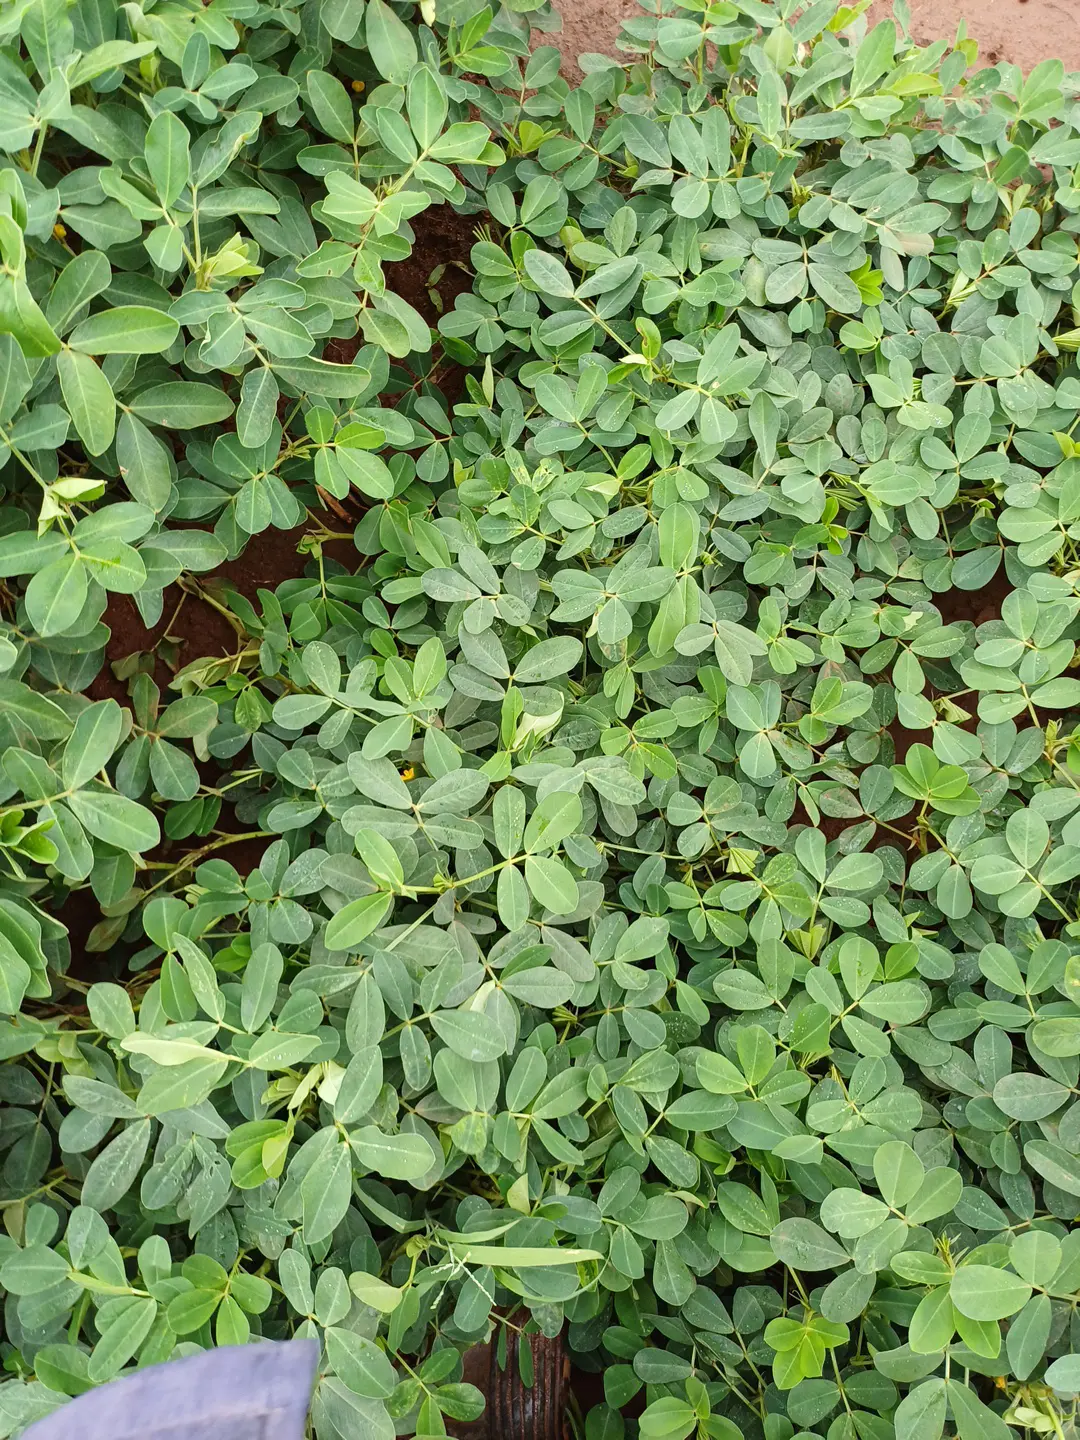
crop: groundnut
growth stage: flowering
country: Kenya
